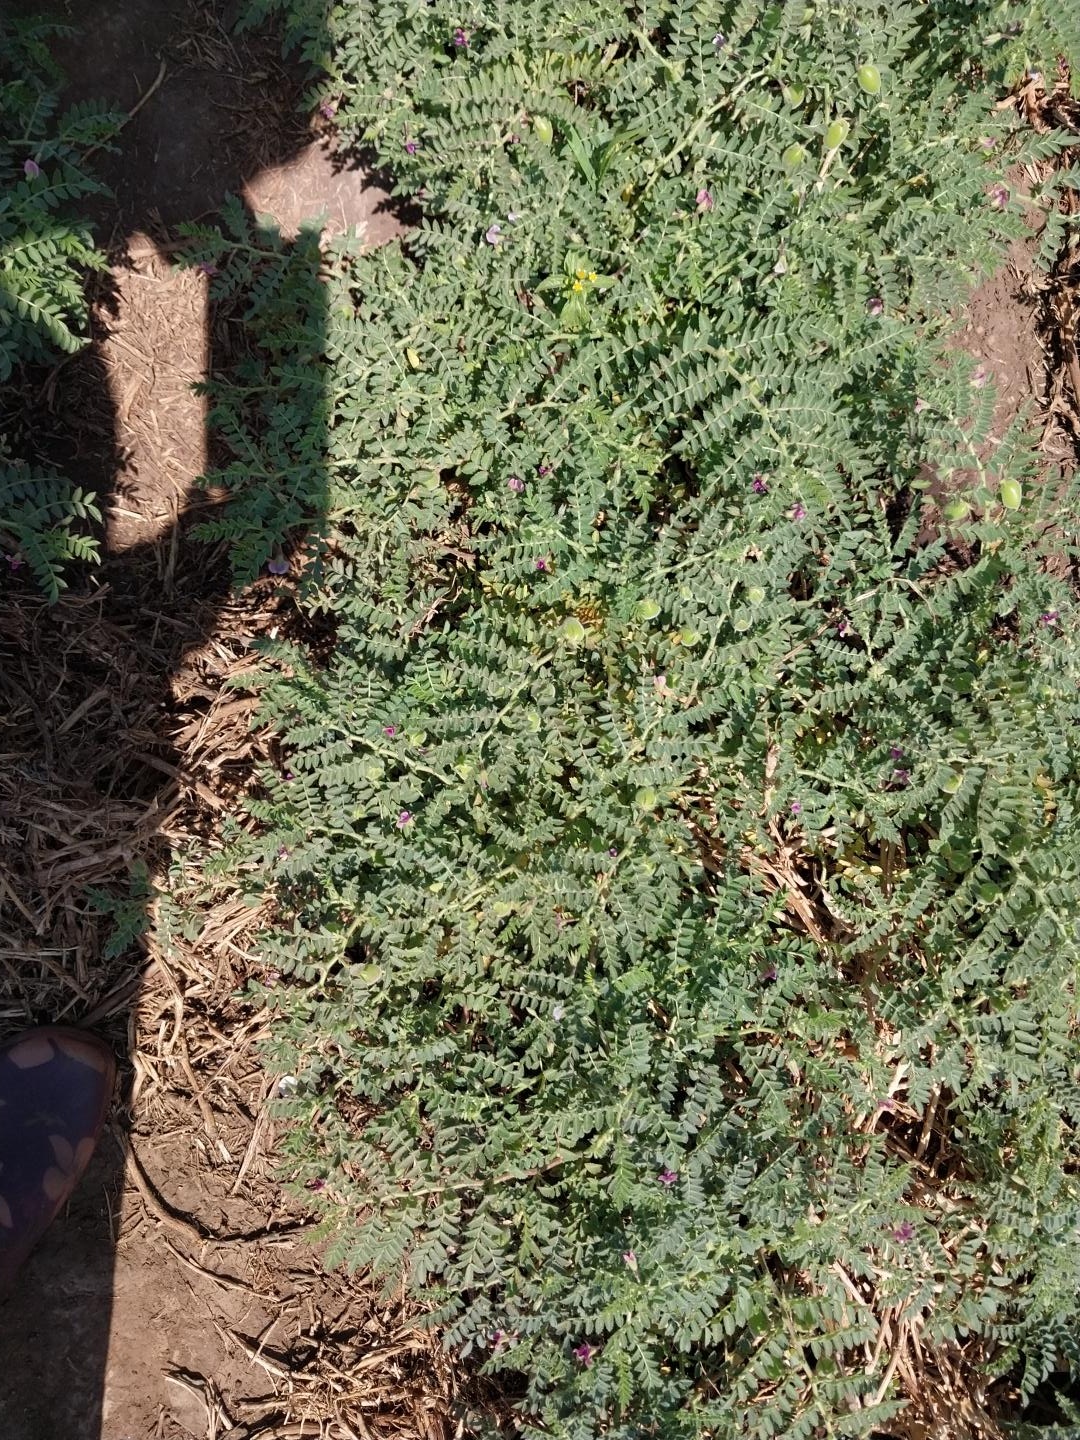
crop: chickpea
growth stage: development pod
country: Tanzania
